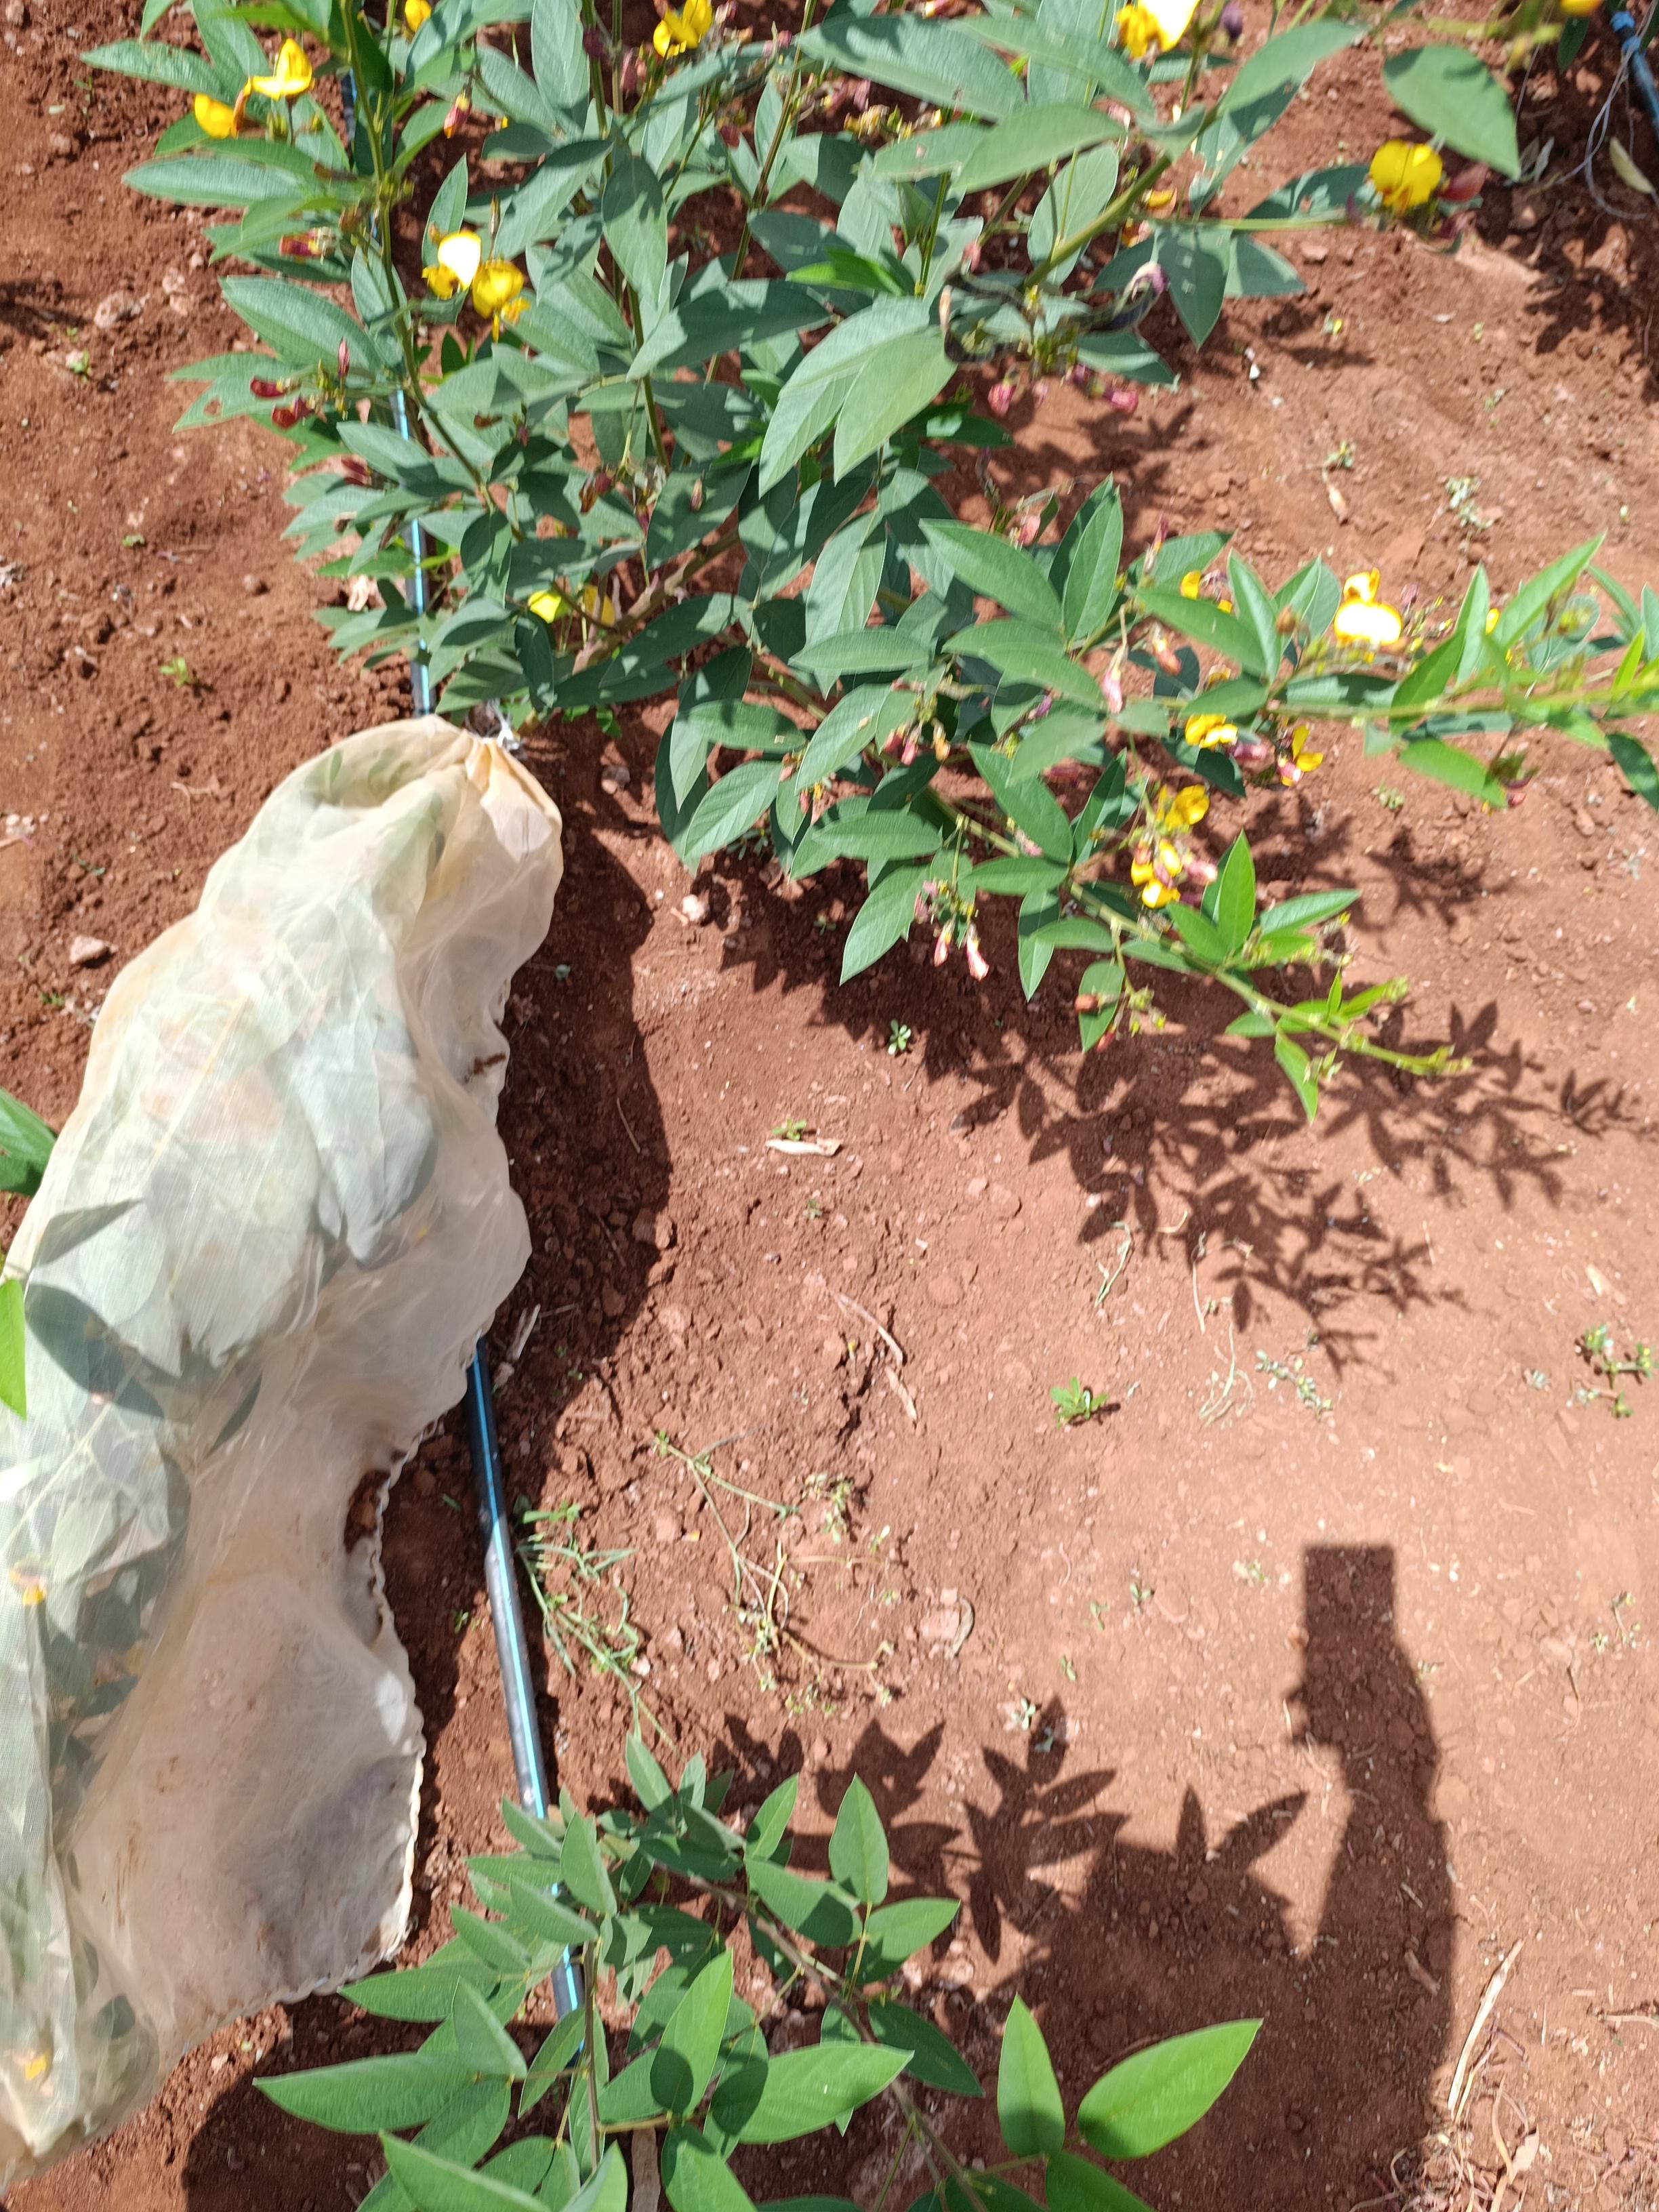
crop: pigeonpea
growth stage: flowering
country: Kenya
